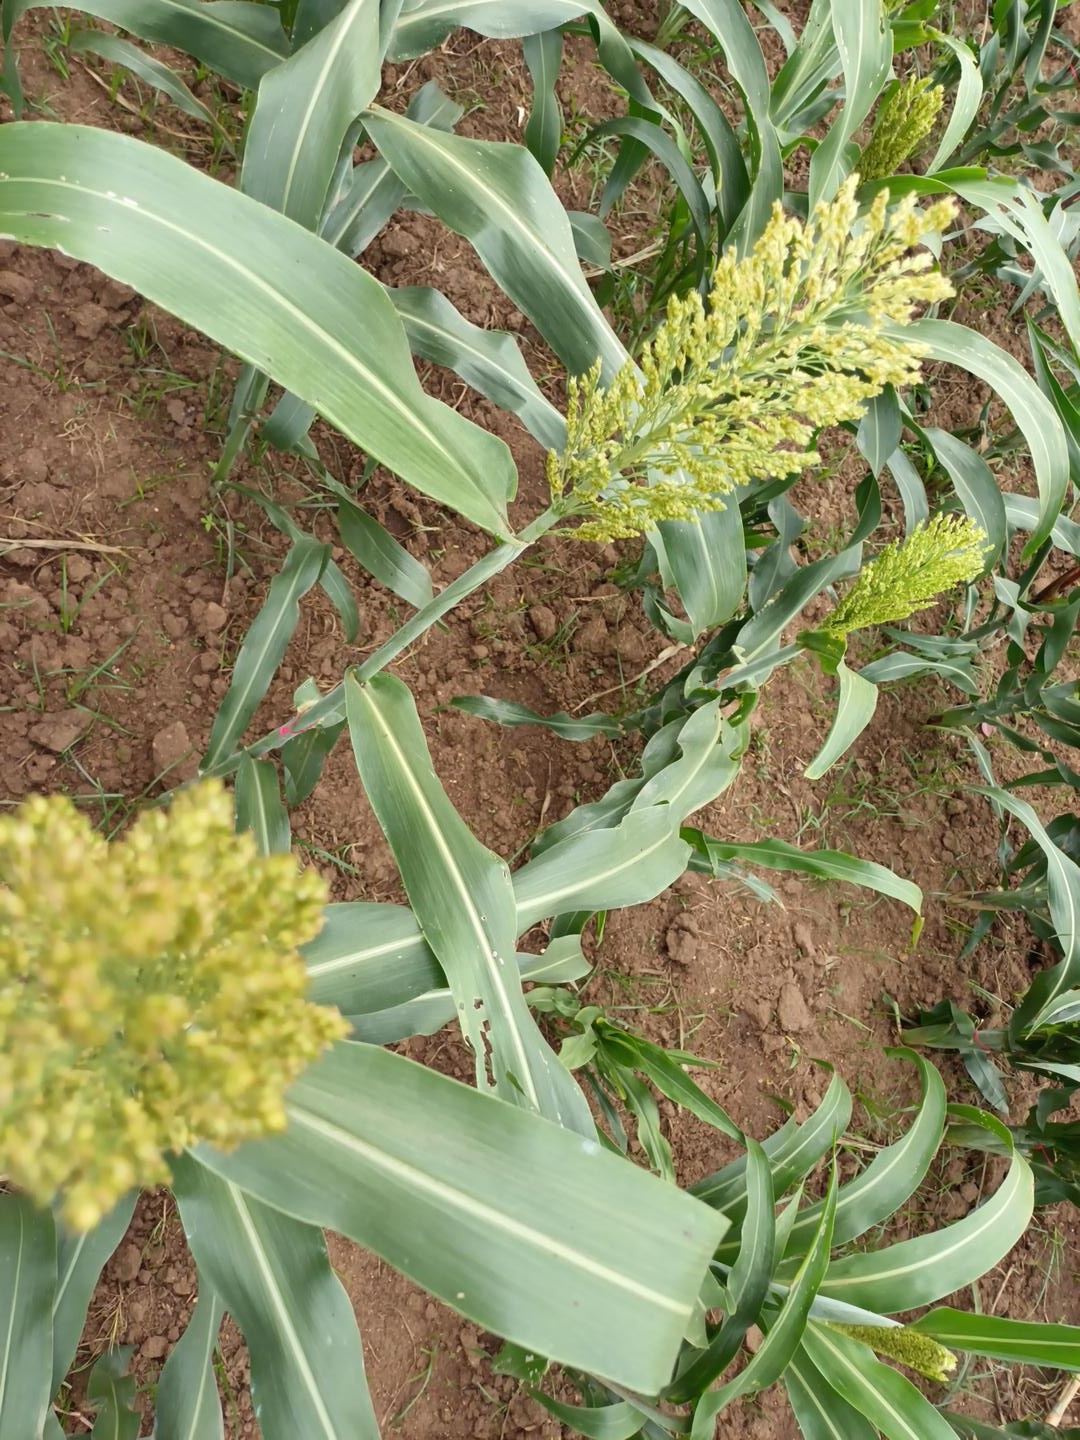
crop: sorghum
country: Kenya
